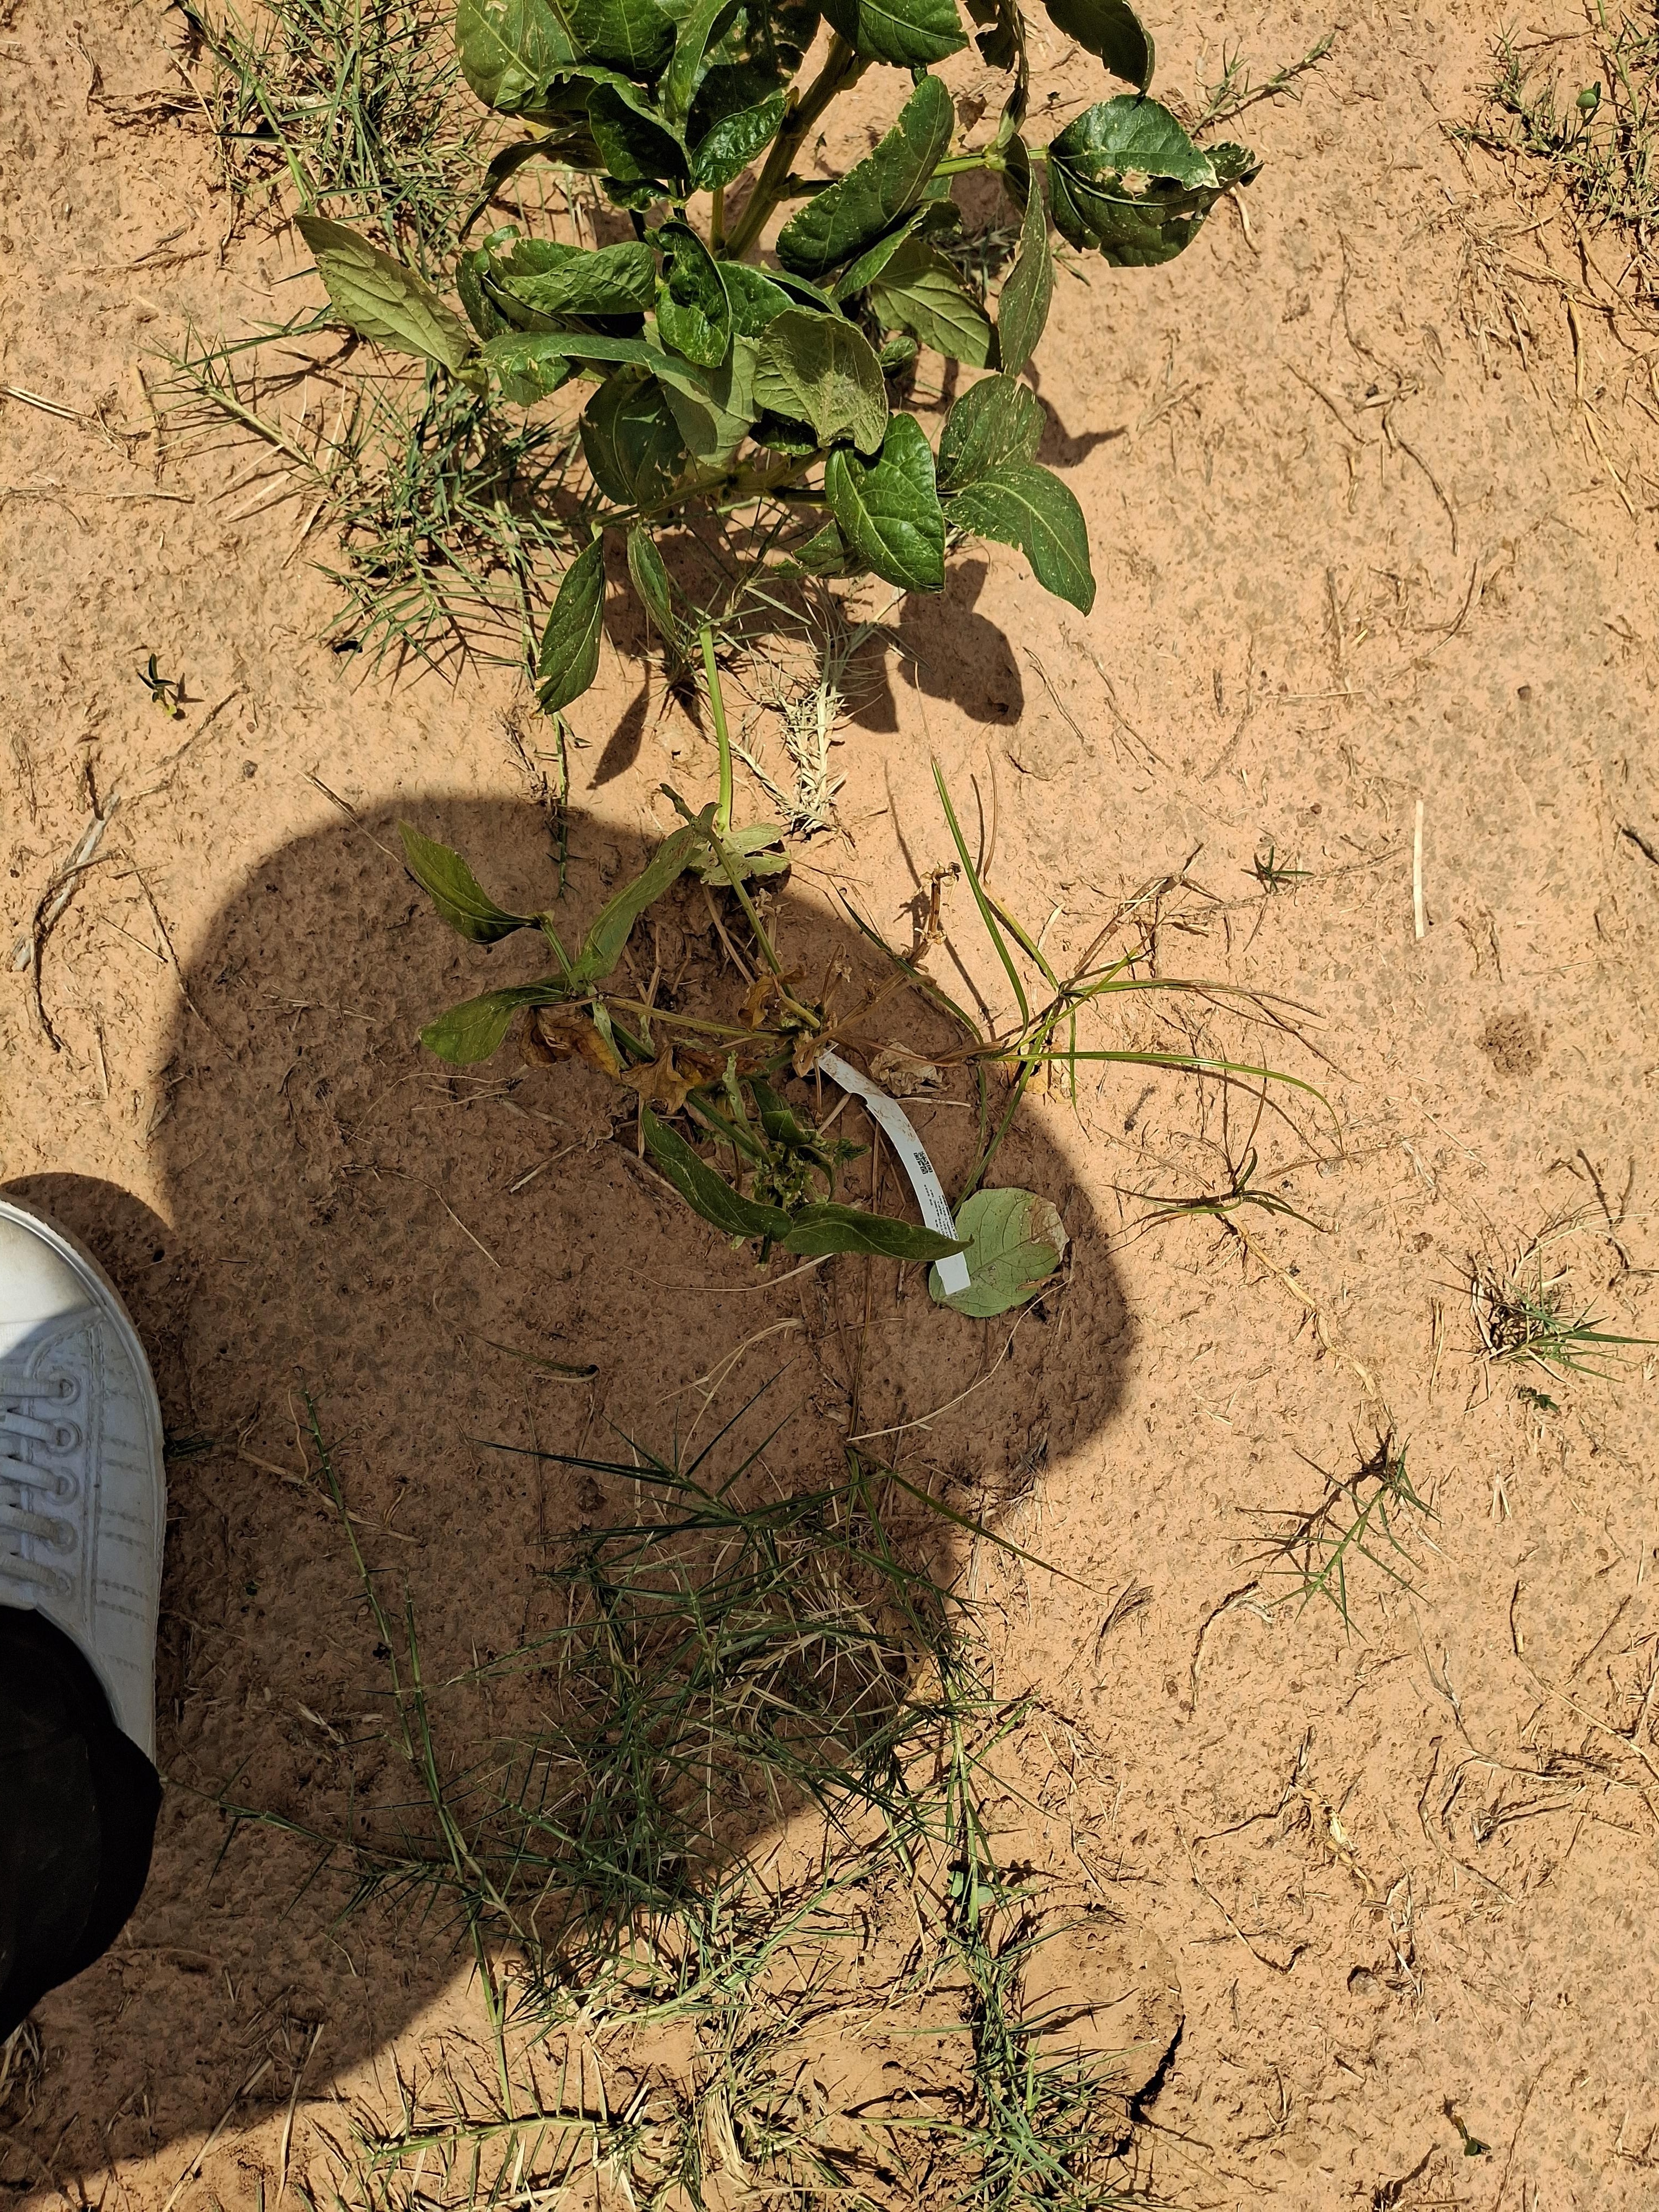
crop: cowpea
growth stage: harvest maturity
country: Nigeria
